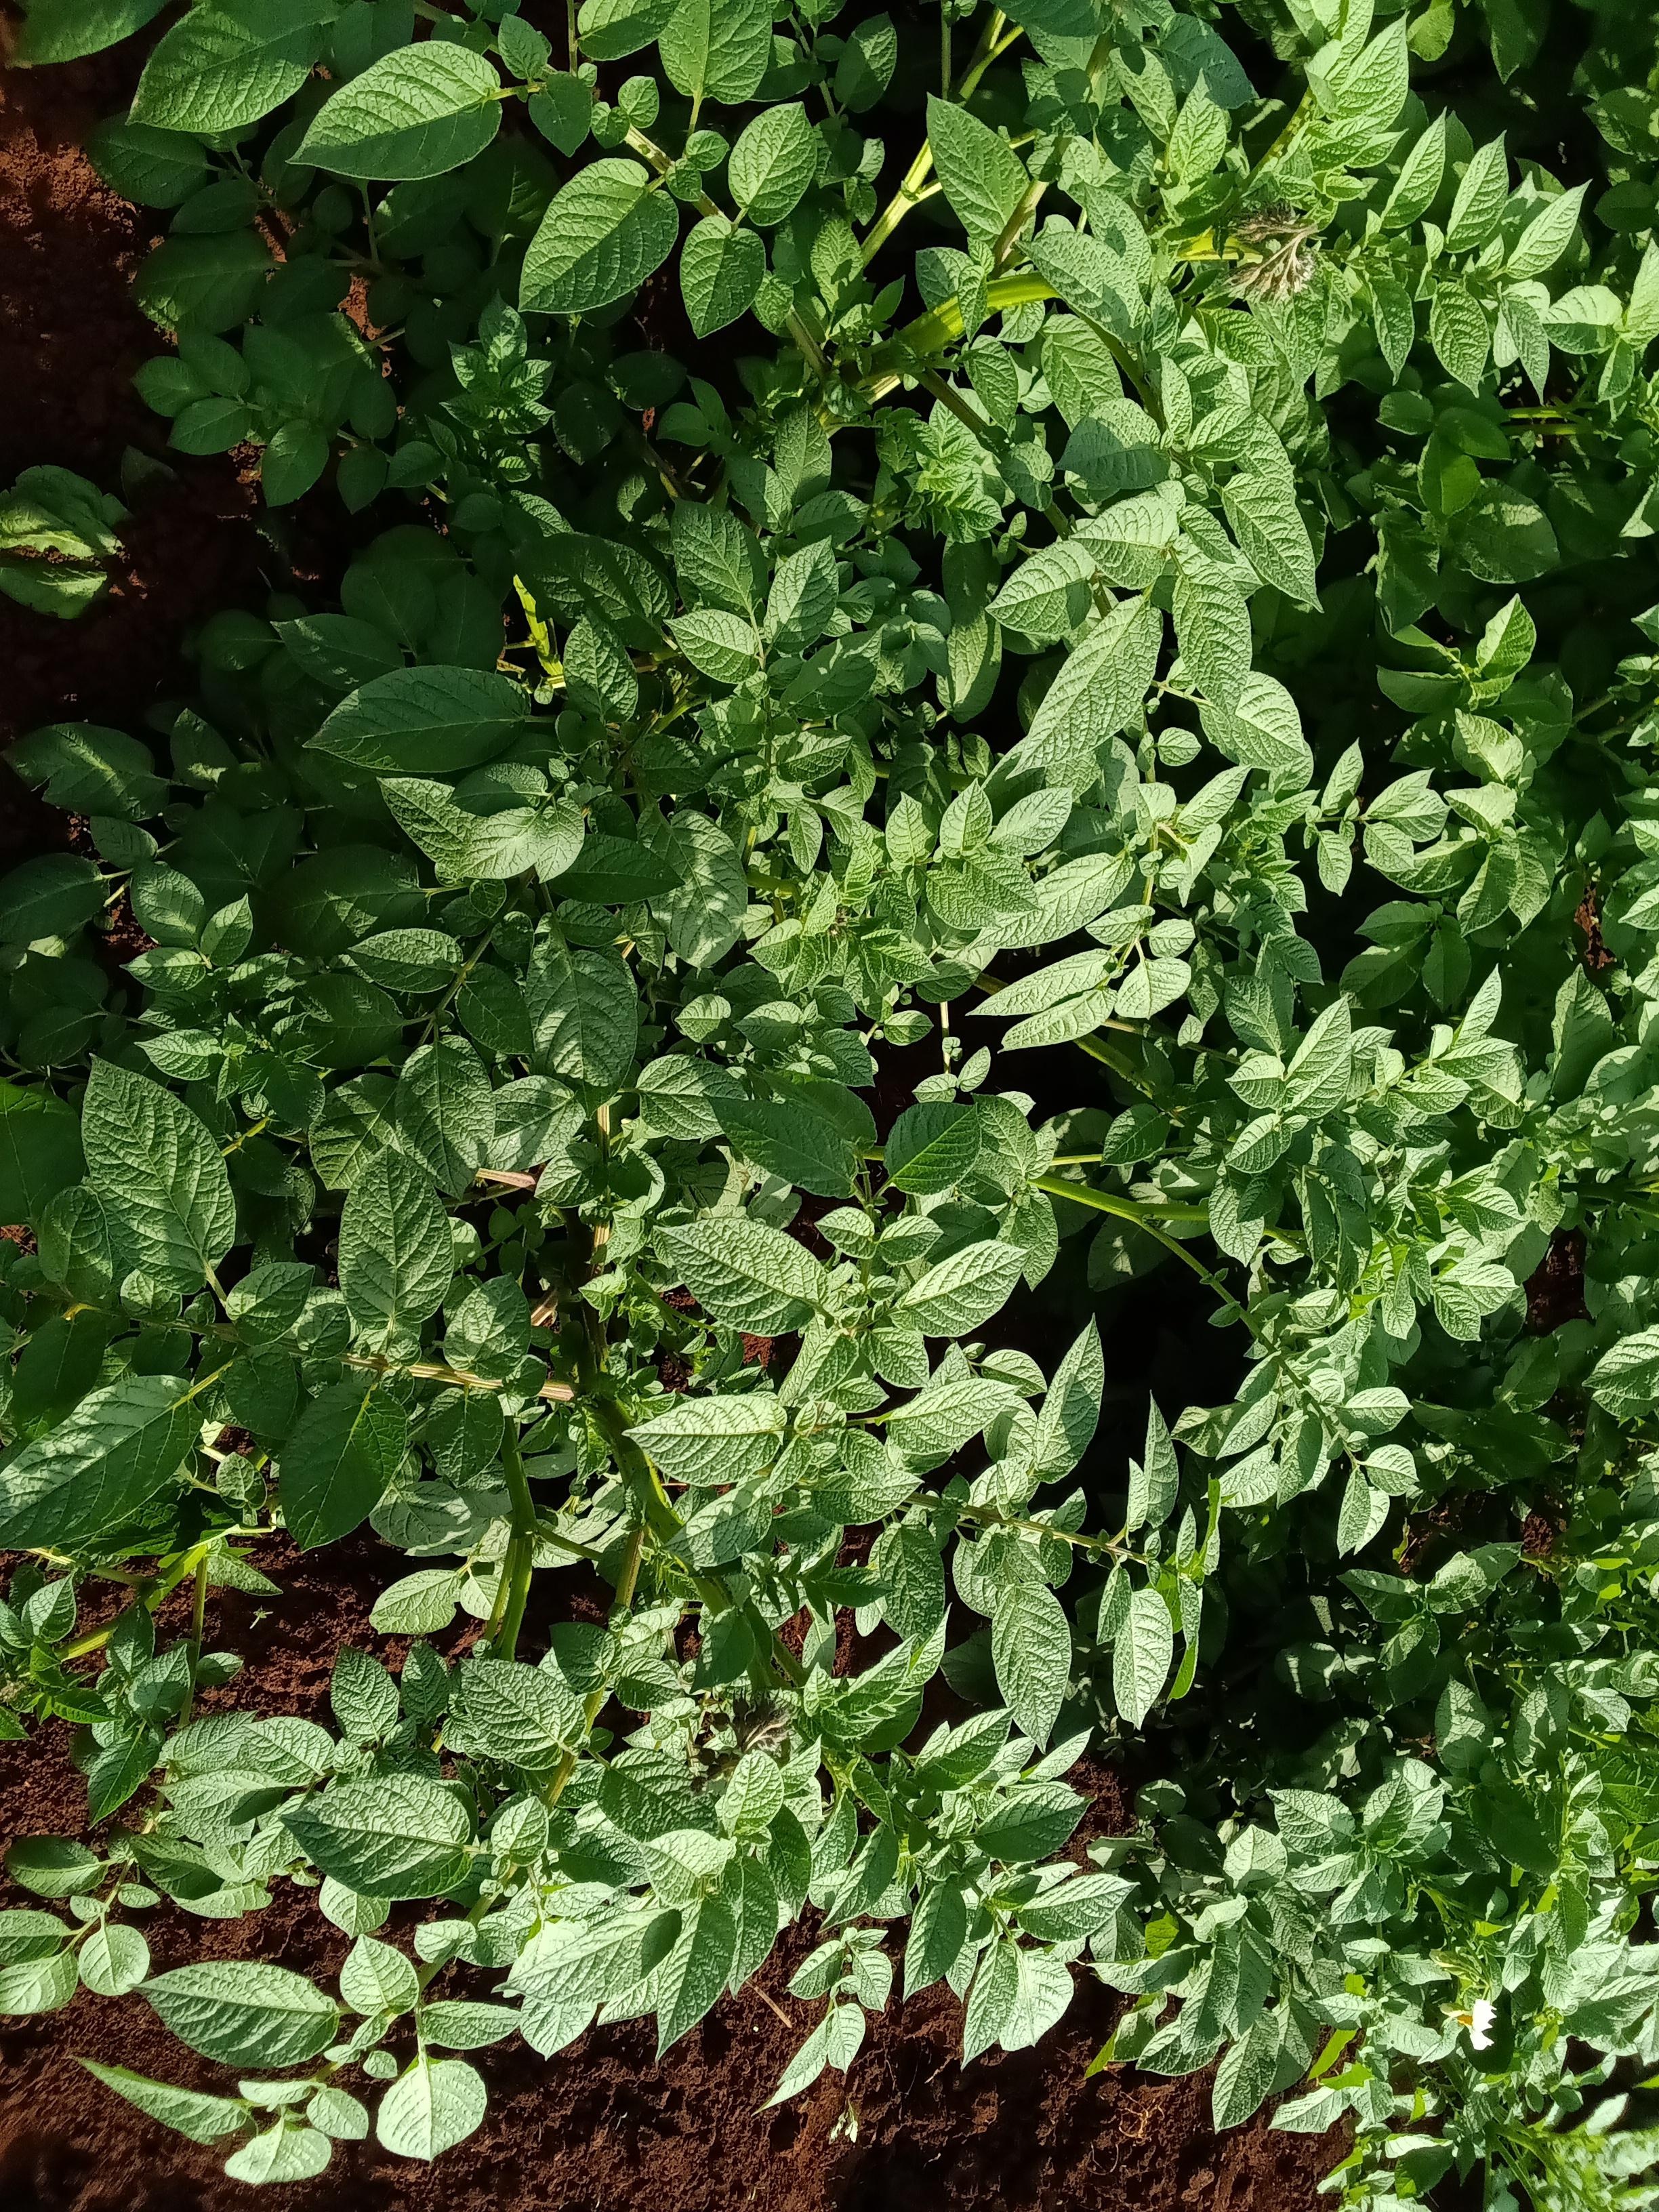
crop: potato
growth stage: flowering
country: Kenya
